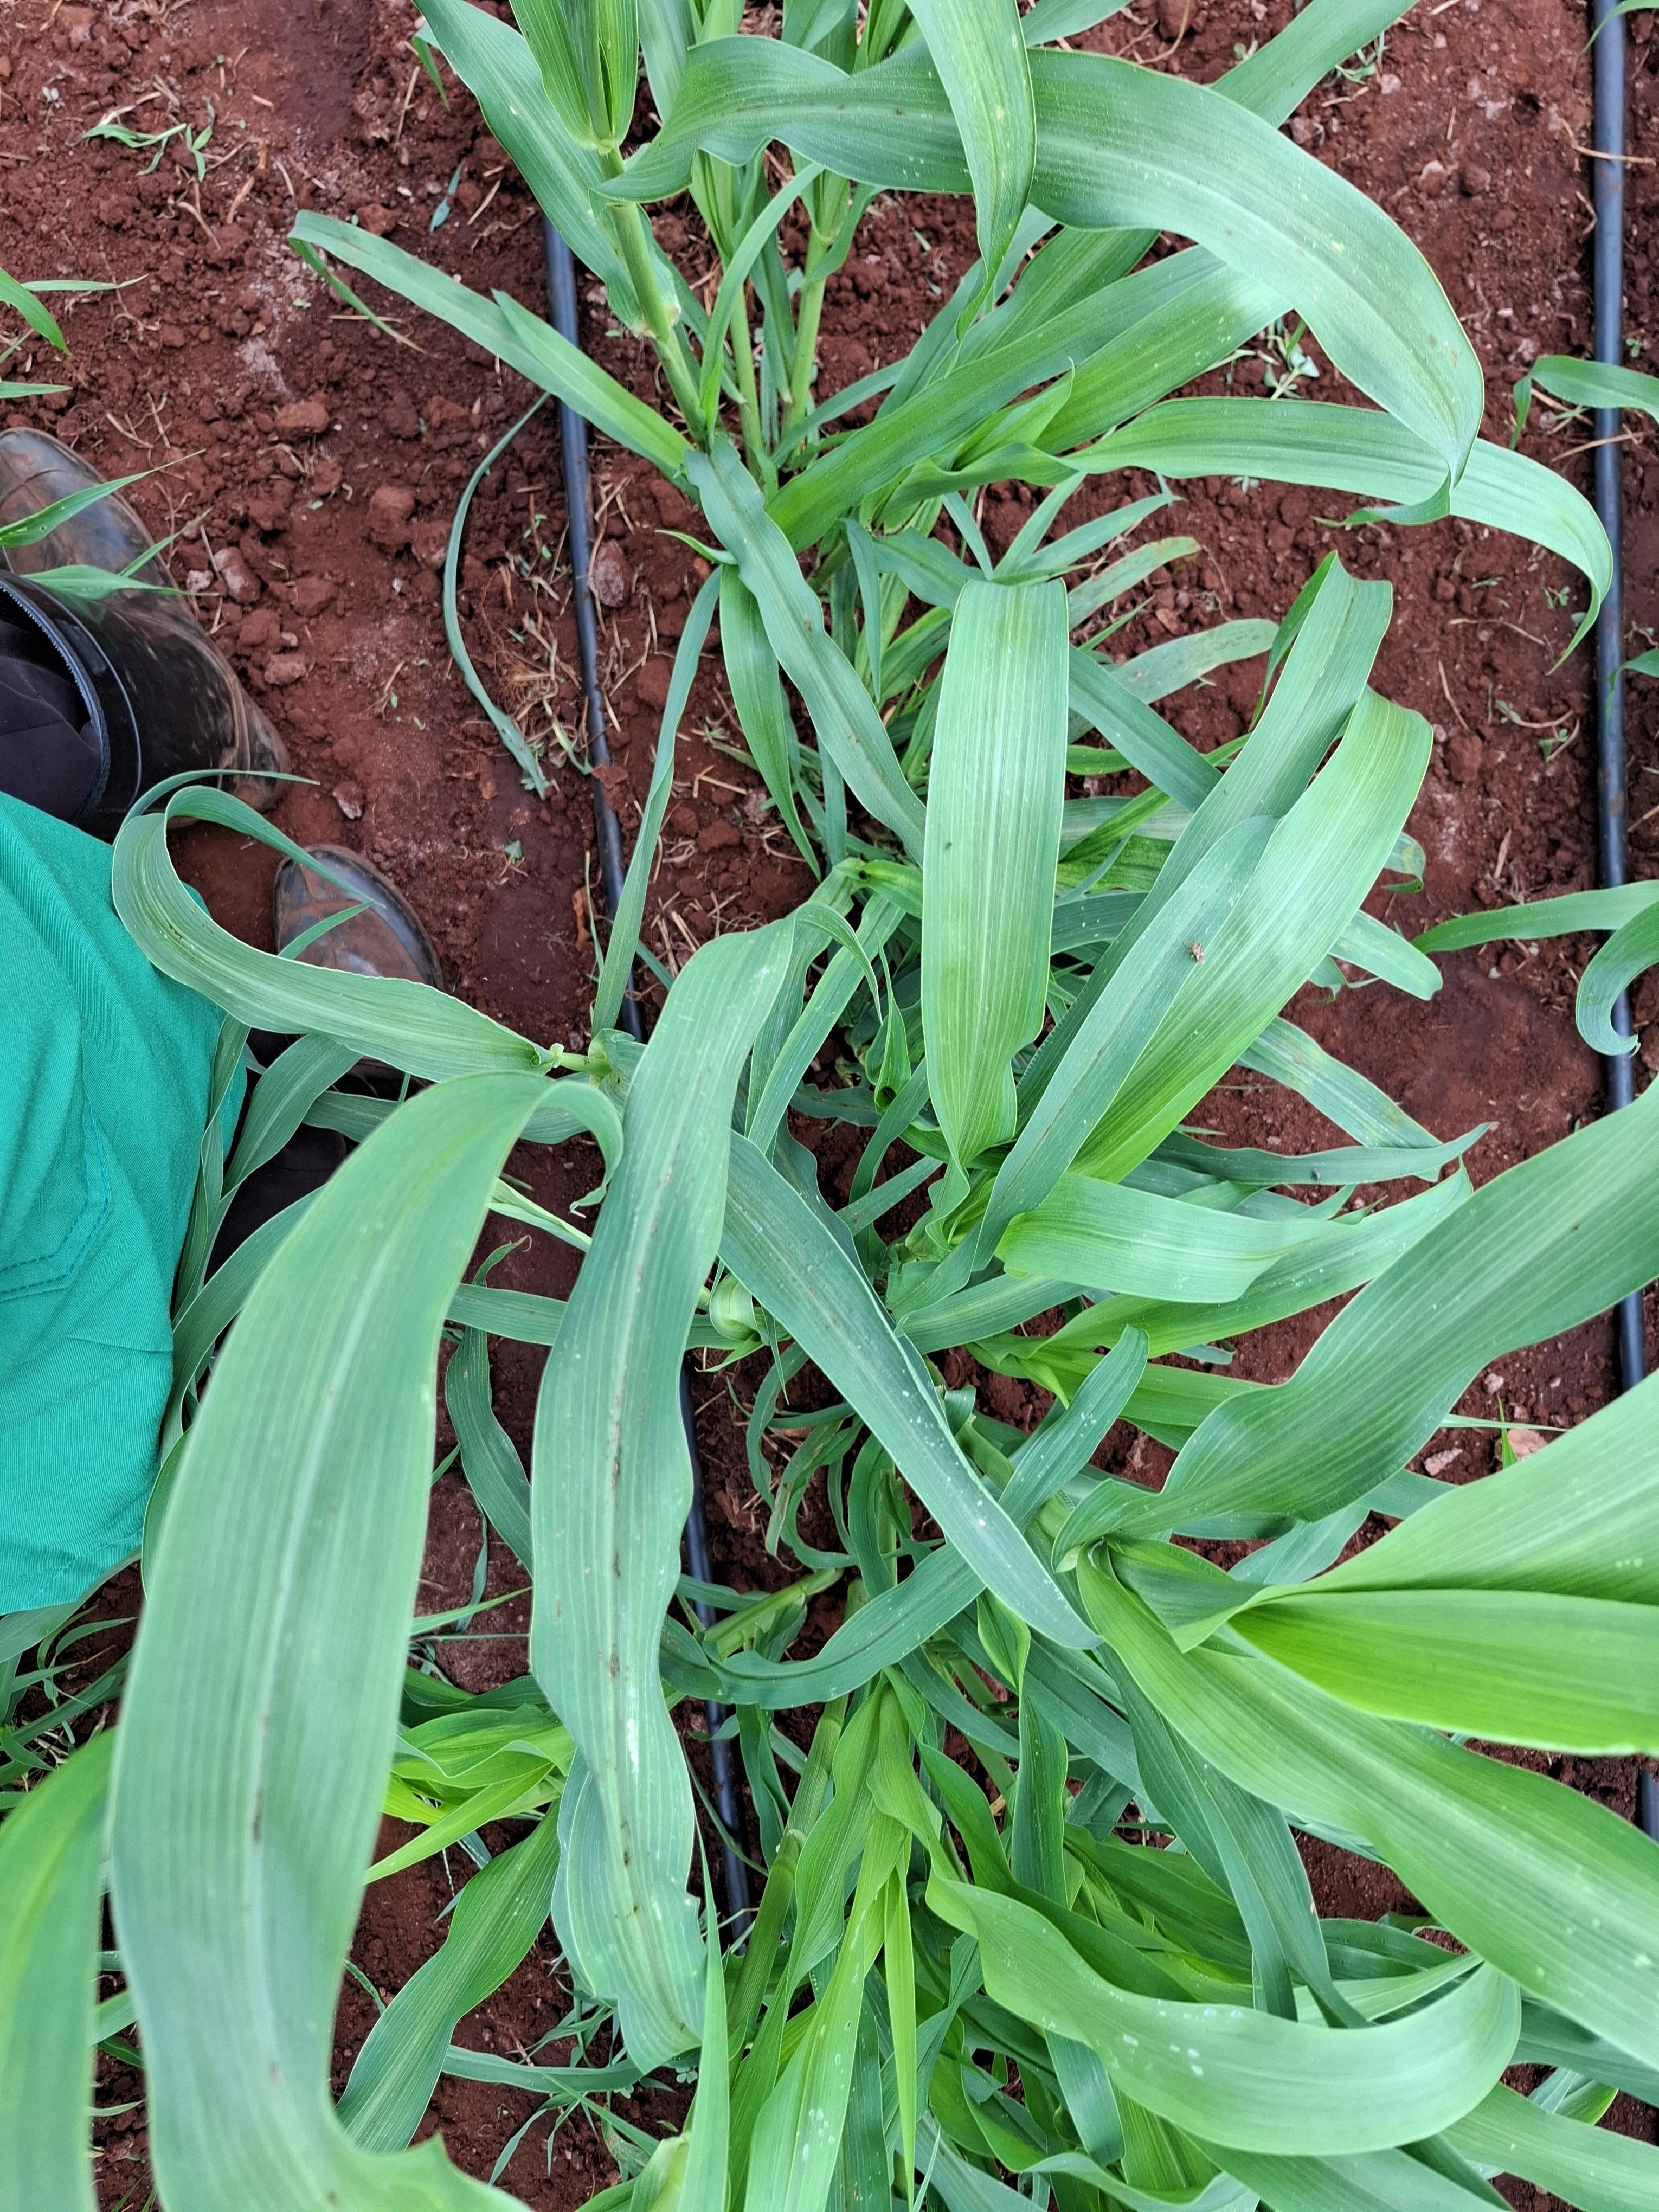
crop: pearl millet
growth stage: elongation stem
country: Kenya
